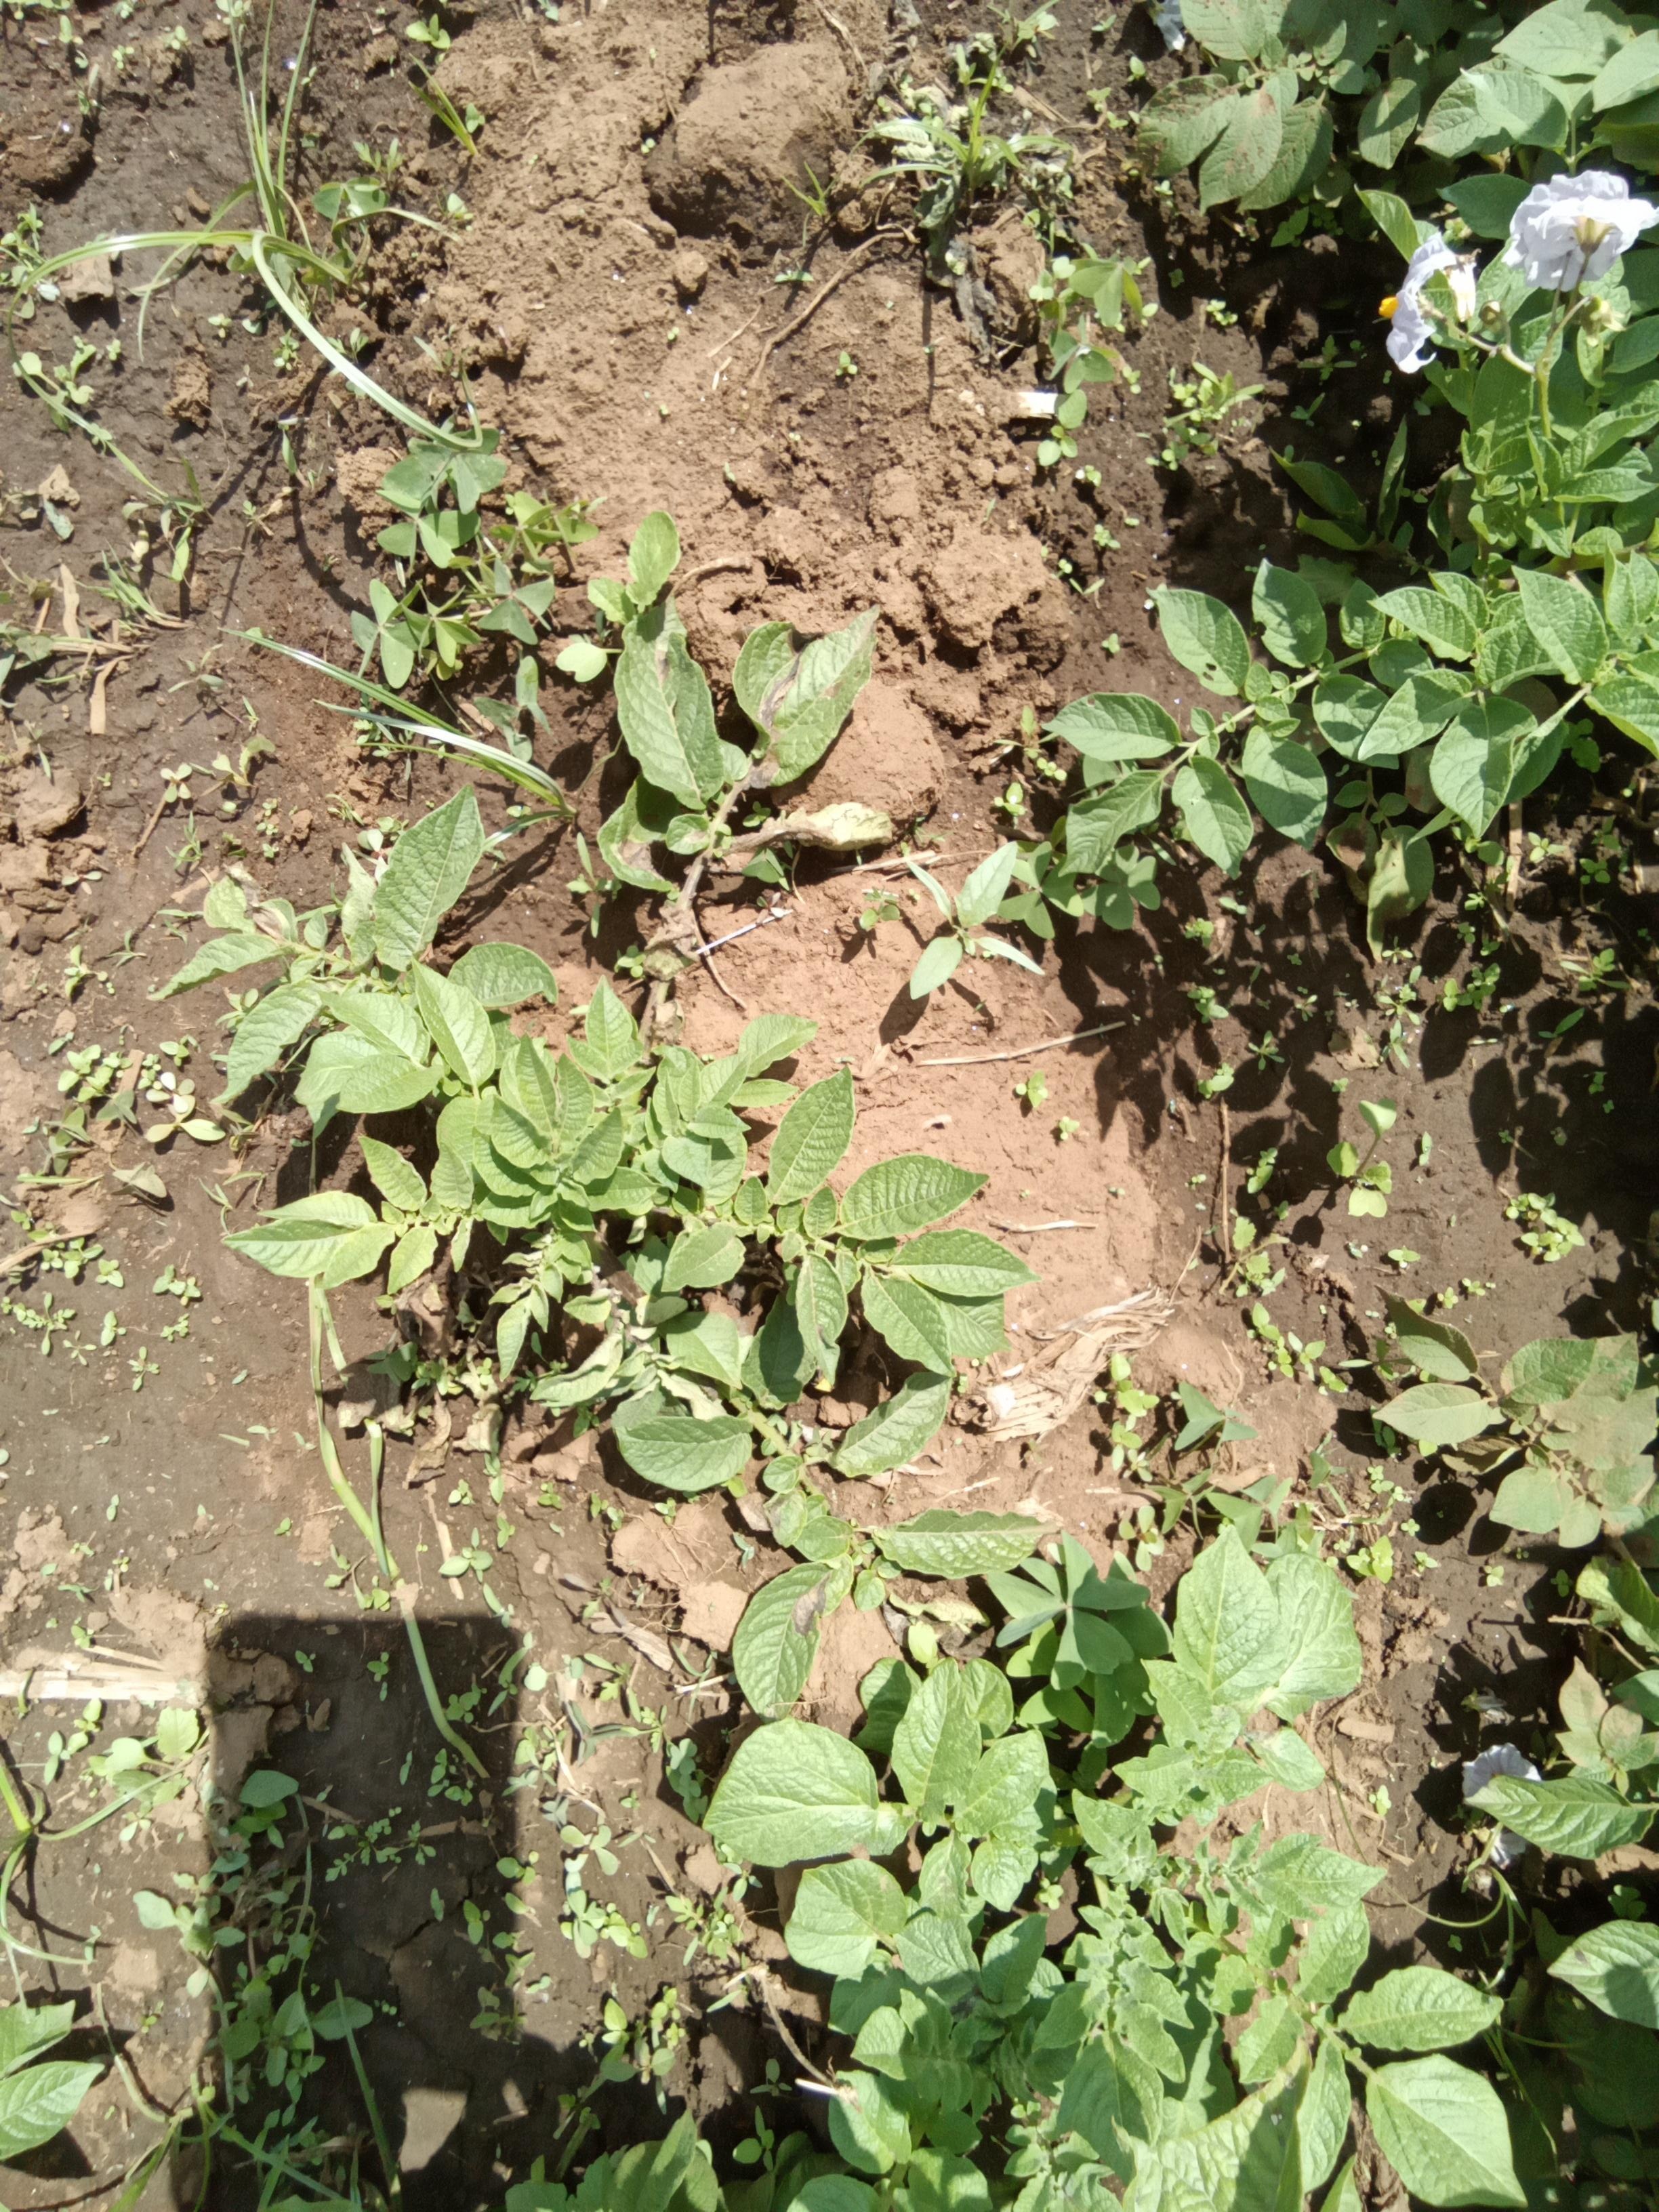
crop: potato
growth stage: vegetative
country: Kenya
